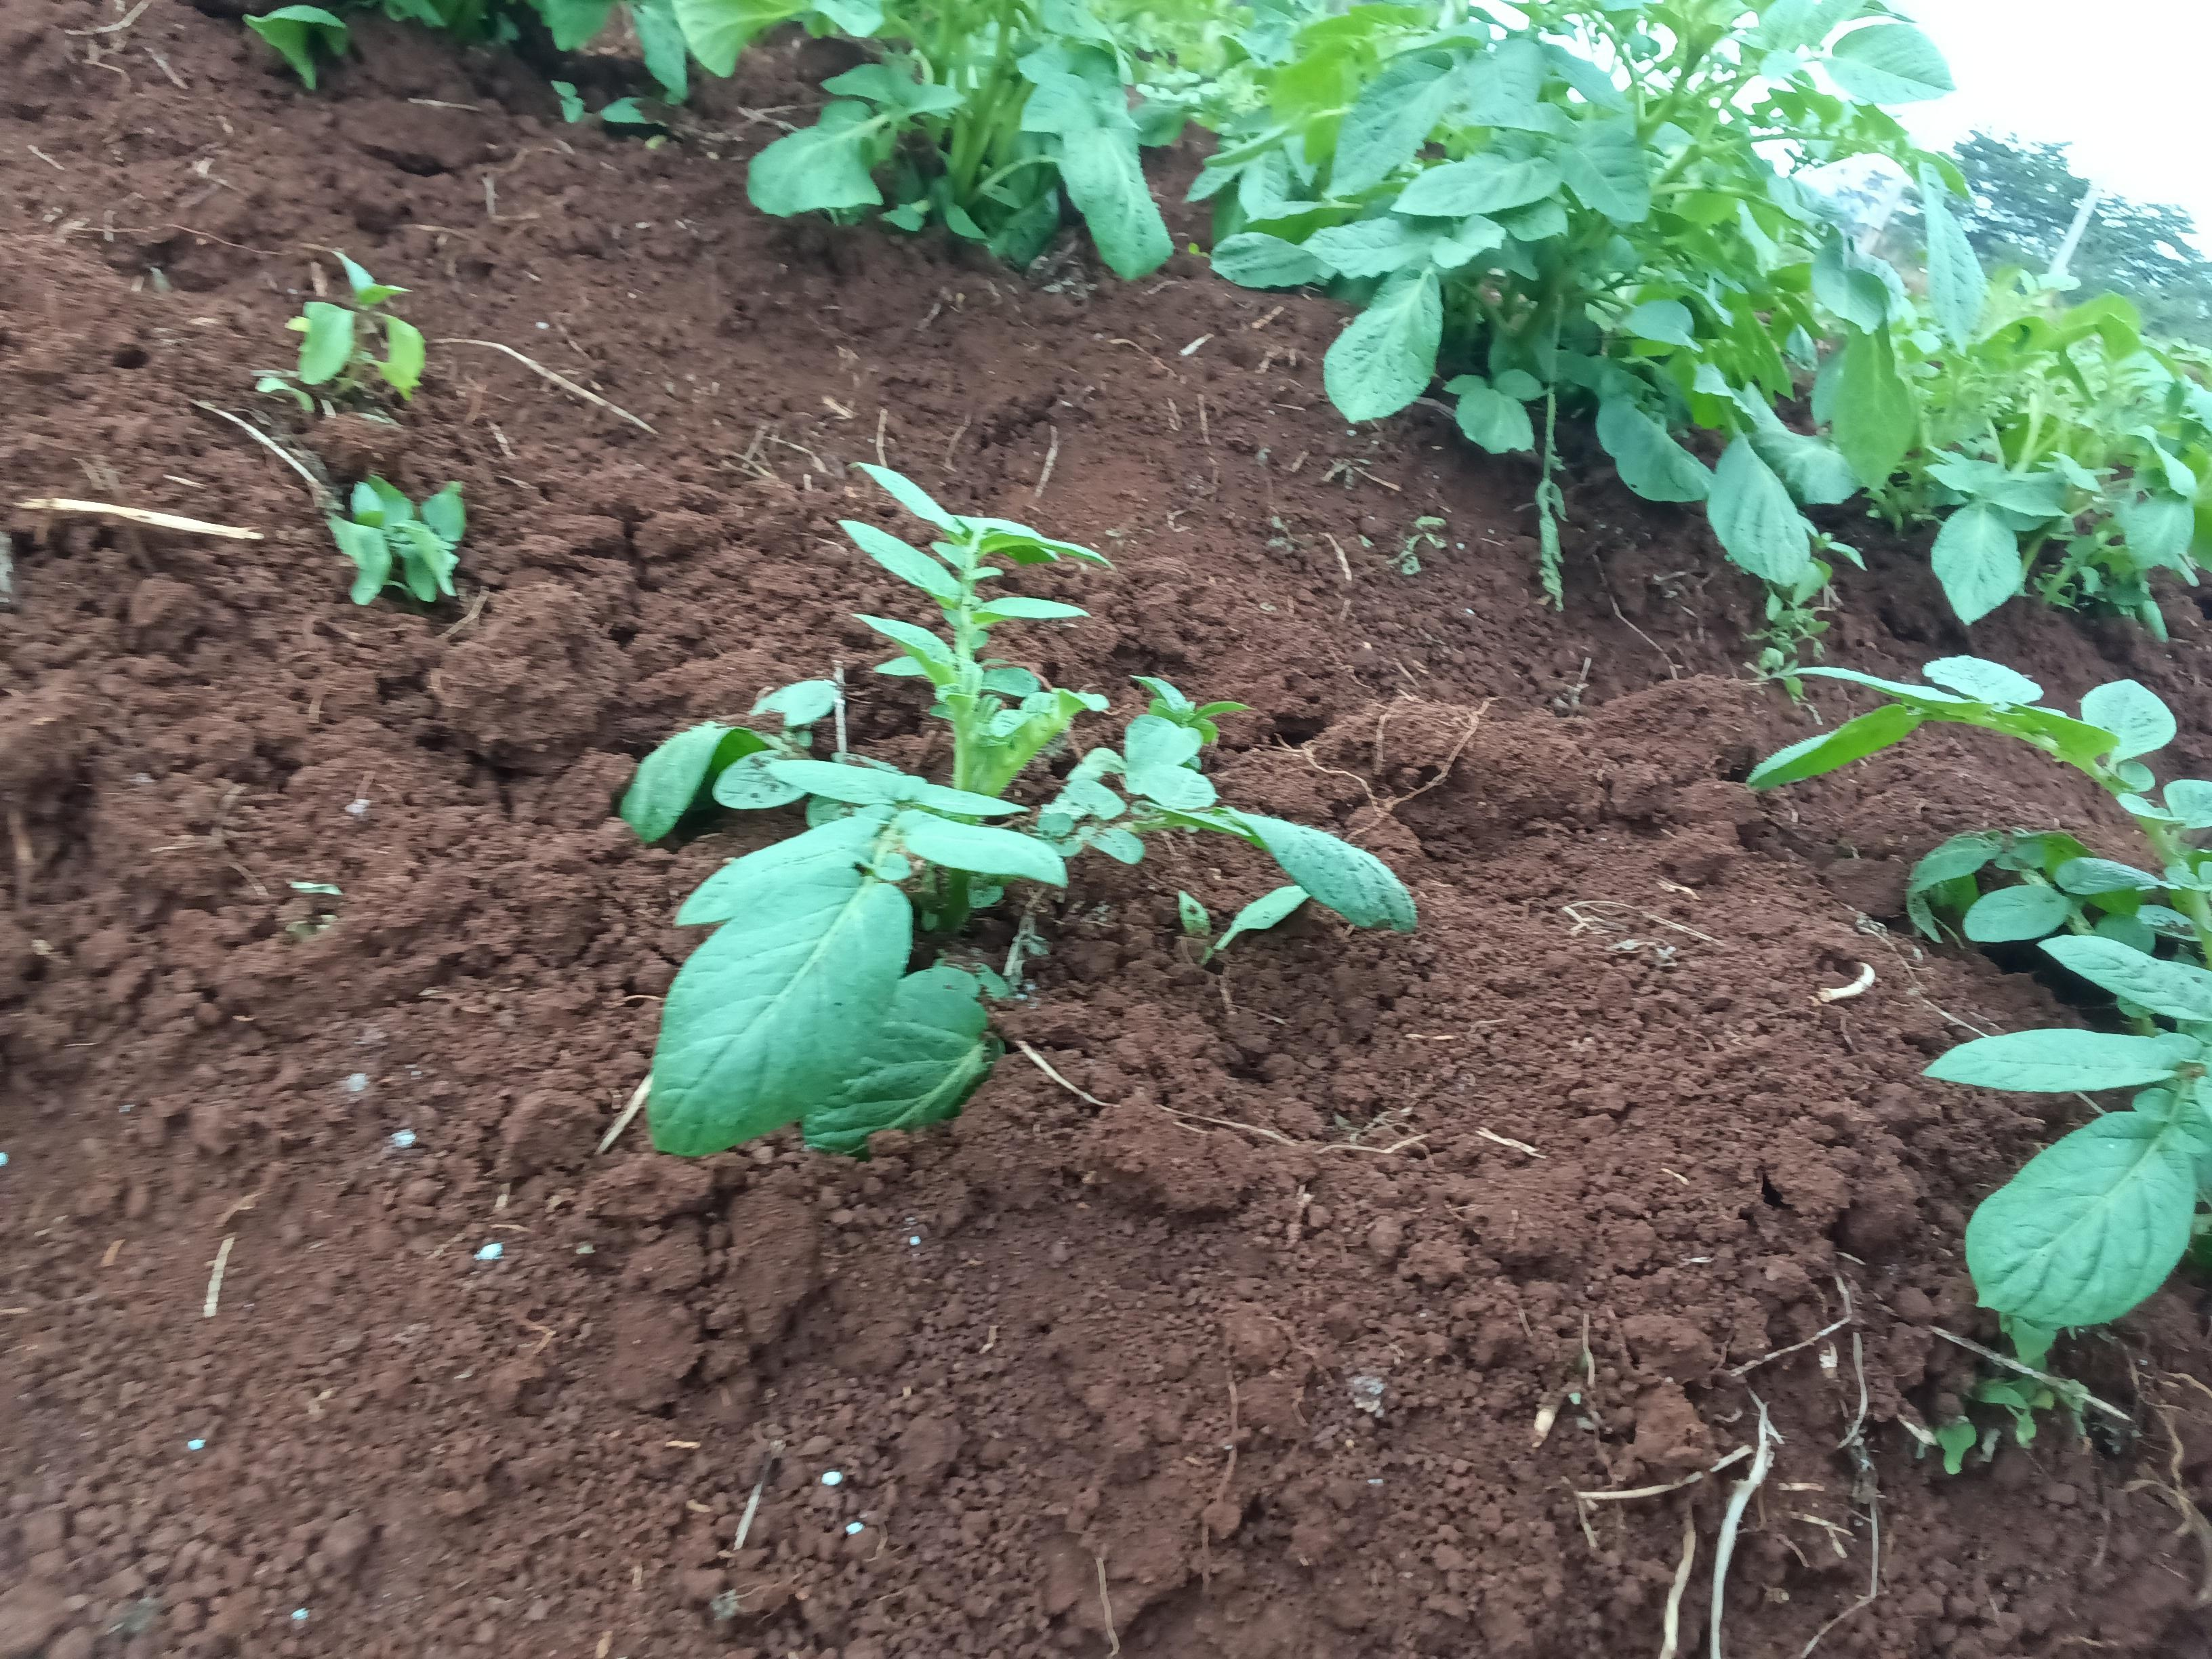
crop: potato
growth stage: emergence
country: Kenya
